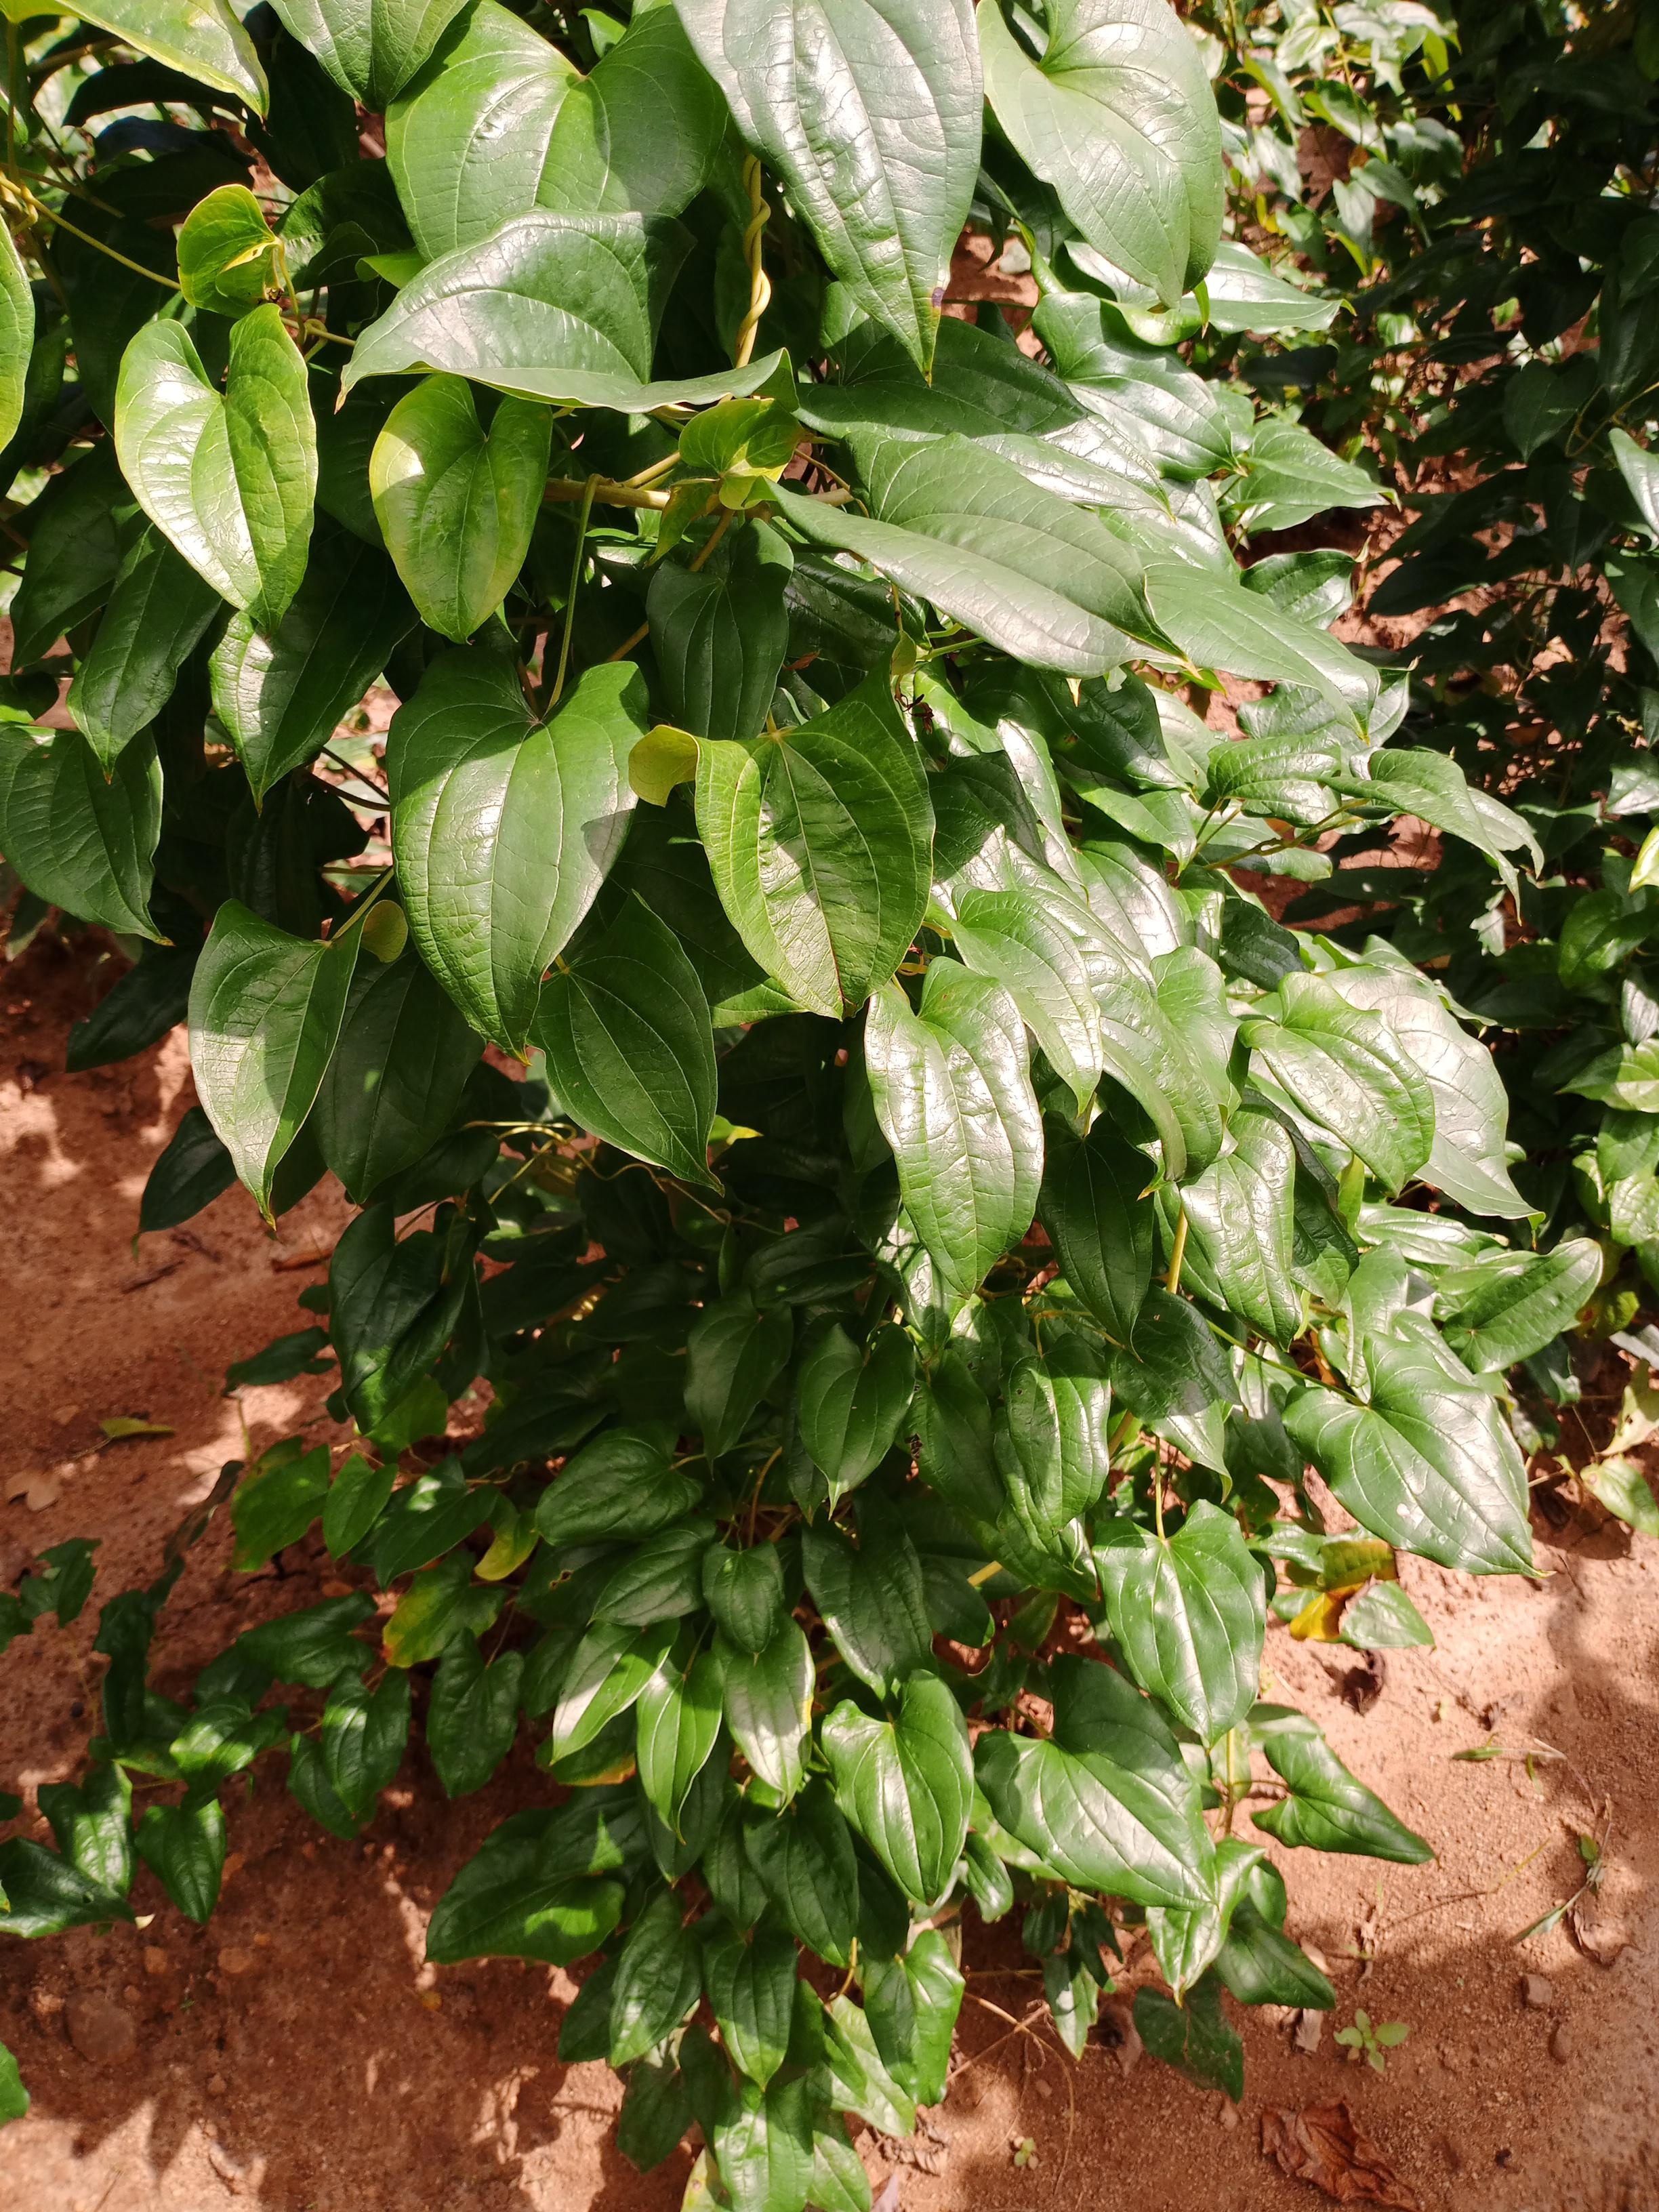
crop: yam
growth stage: vegetative
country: Nigeria
